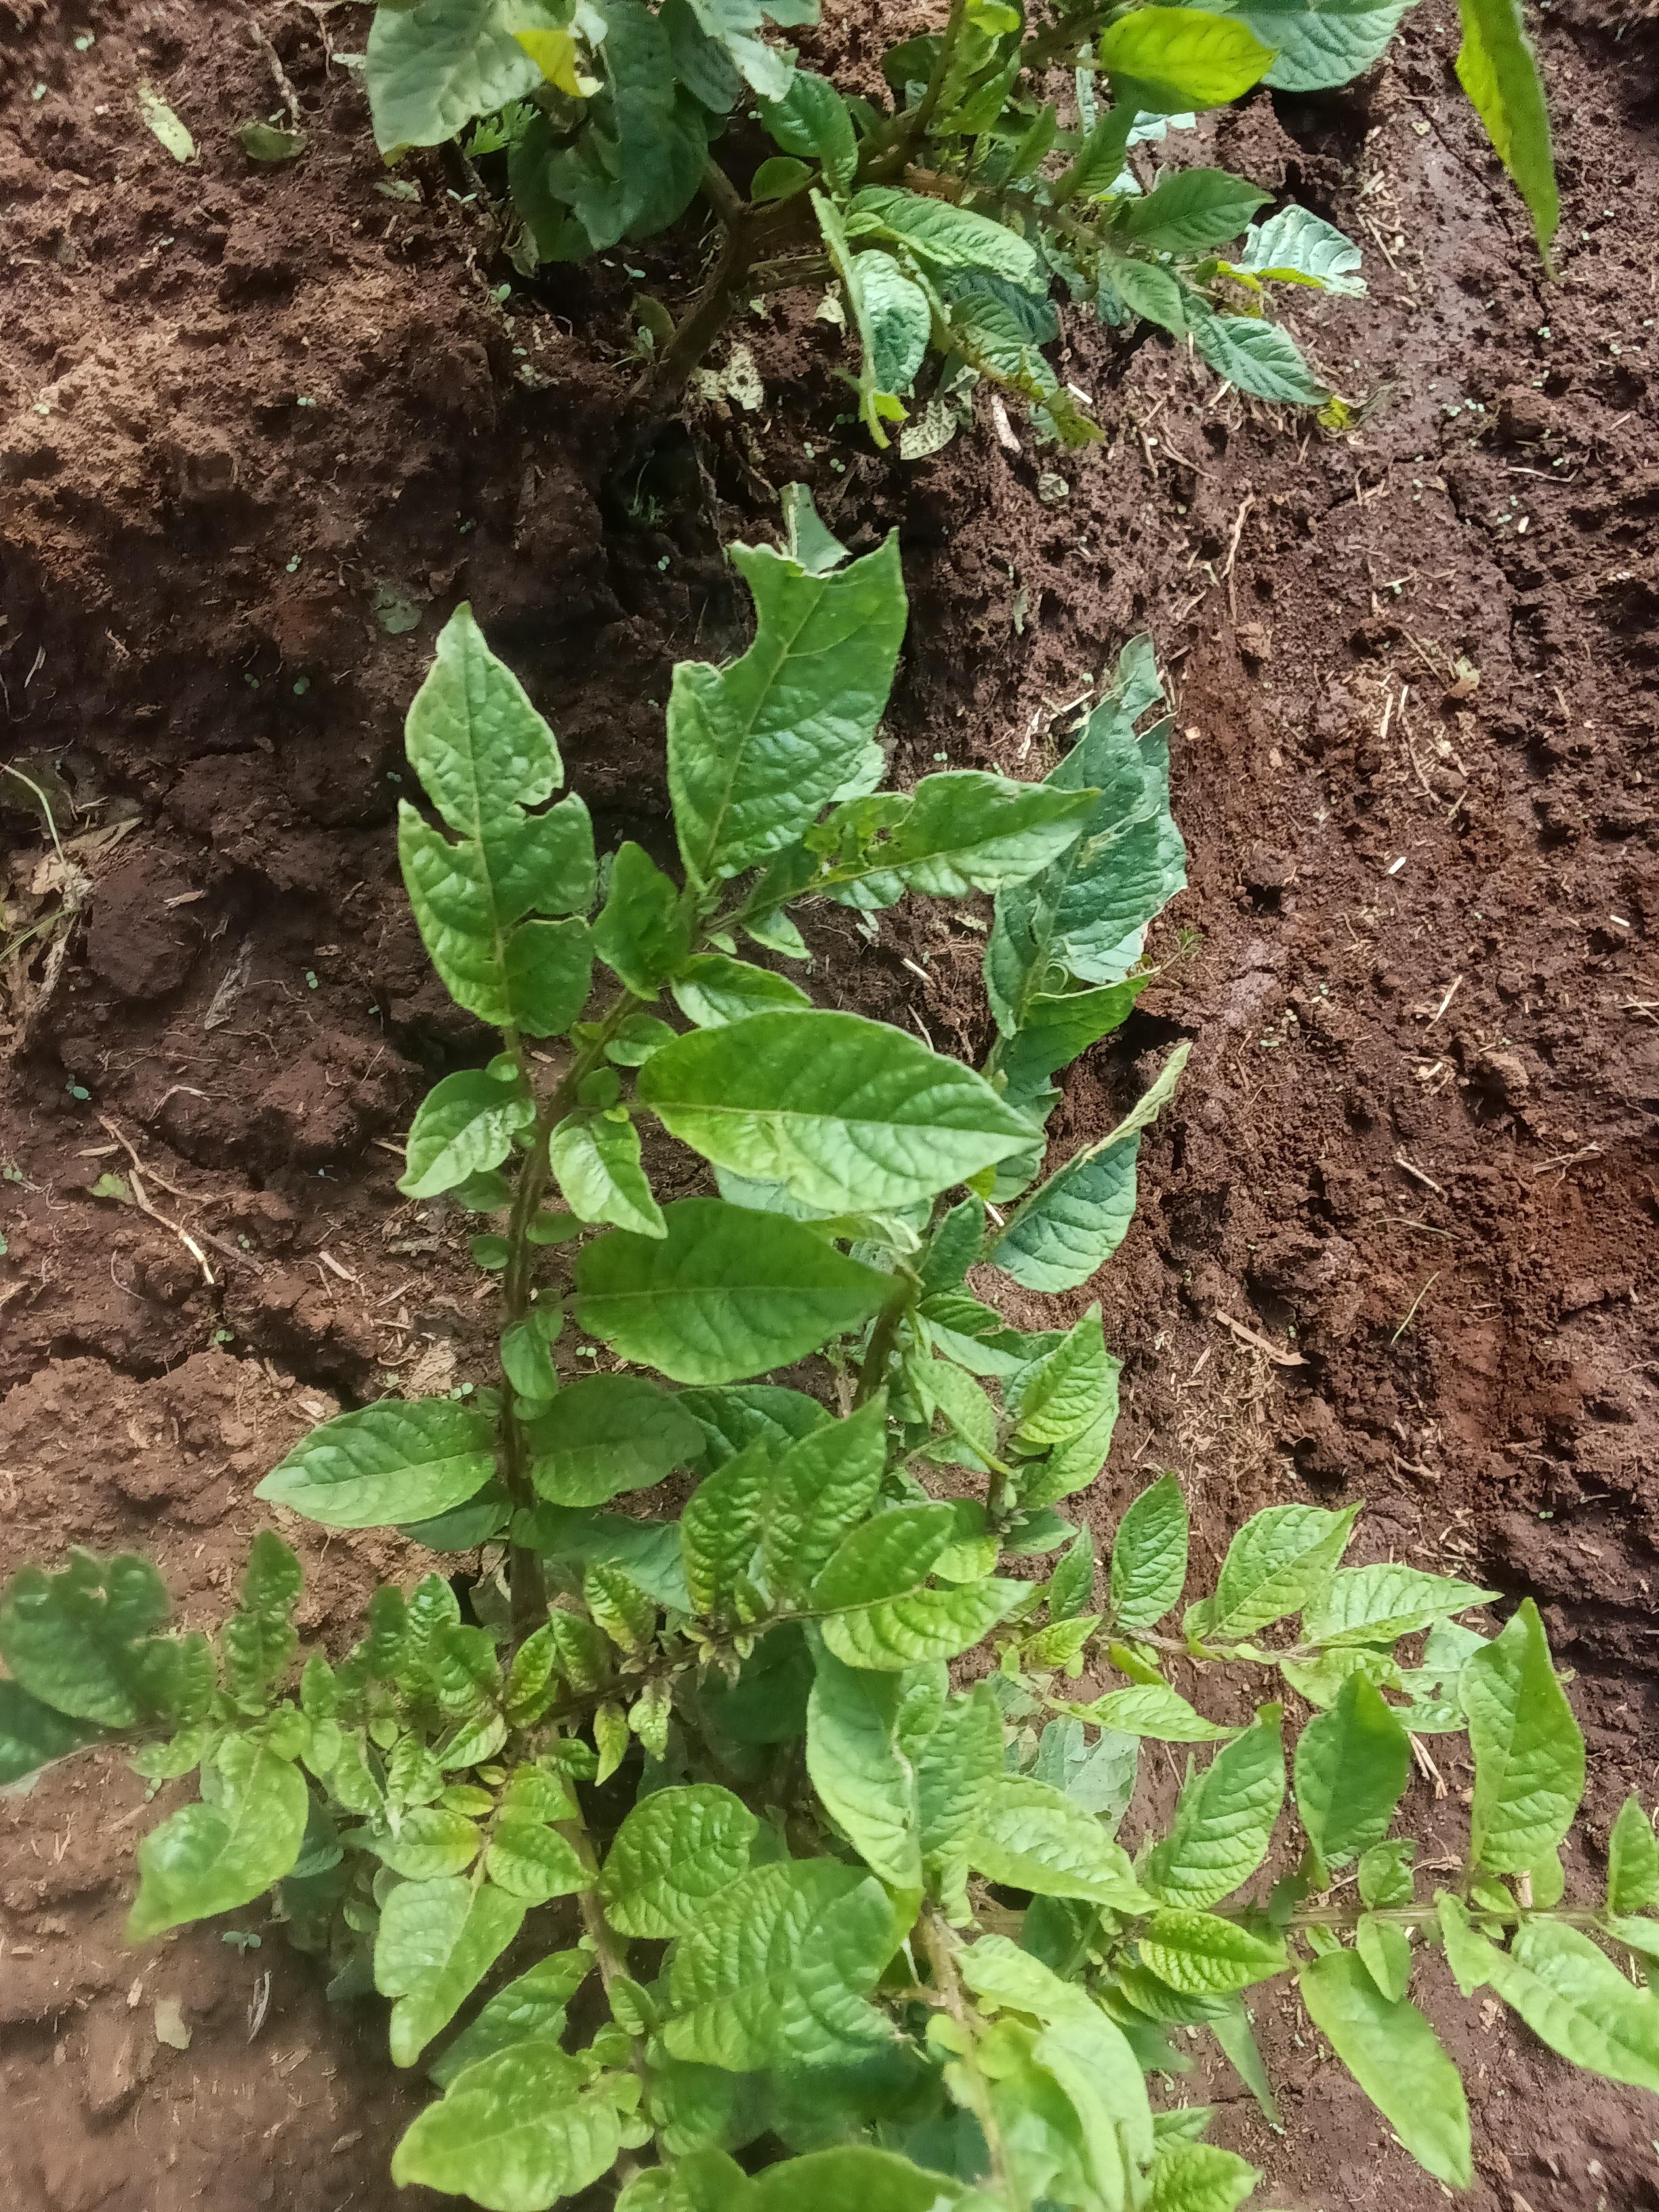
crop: potato
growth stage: vegetative
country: Kenya
